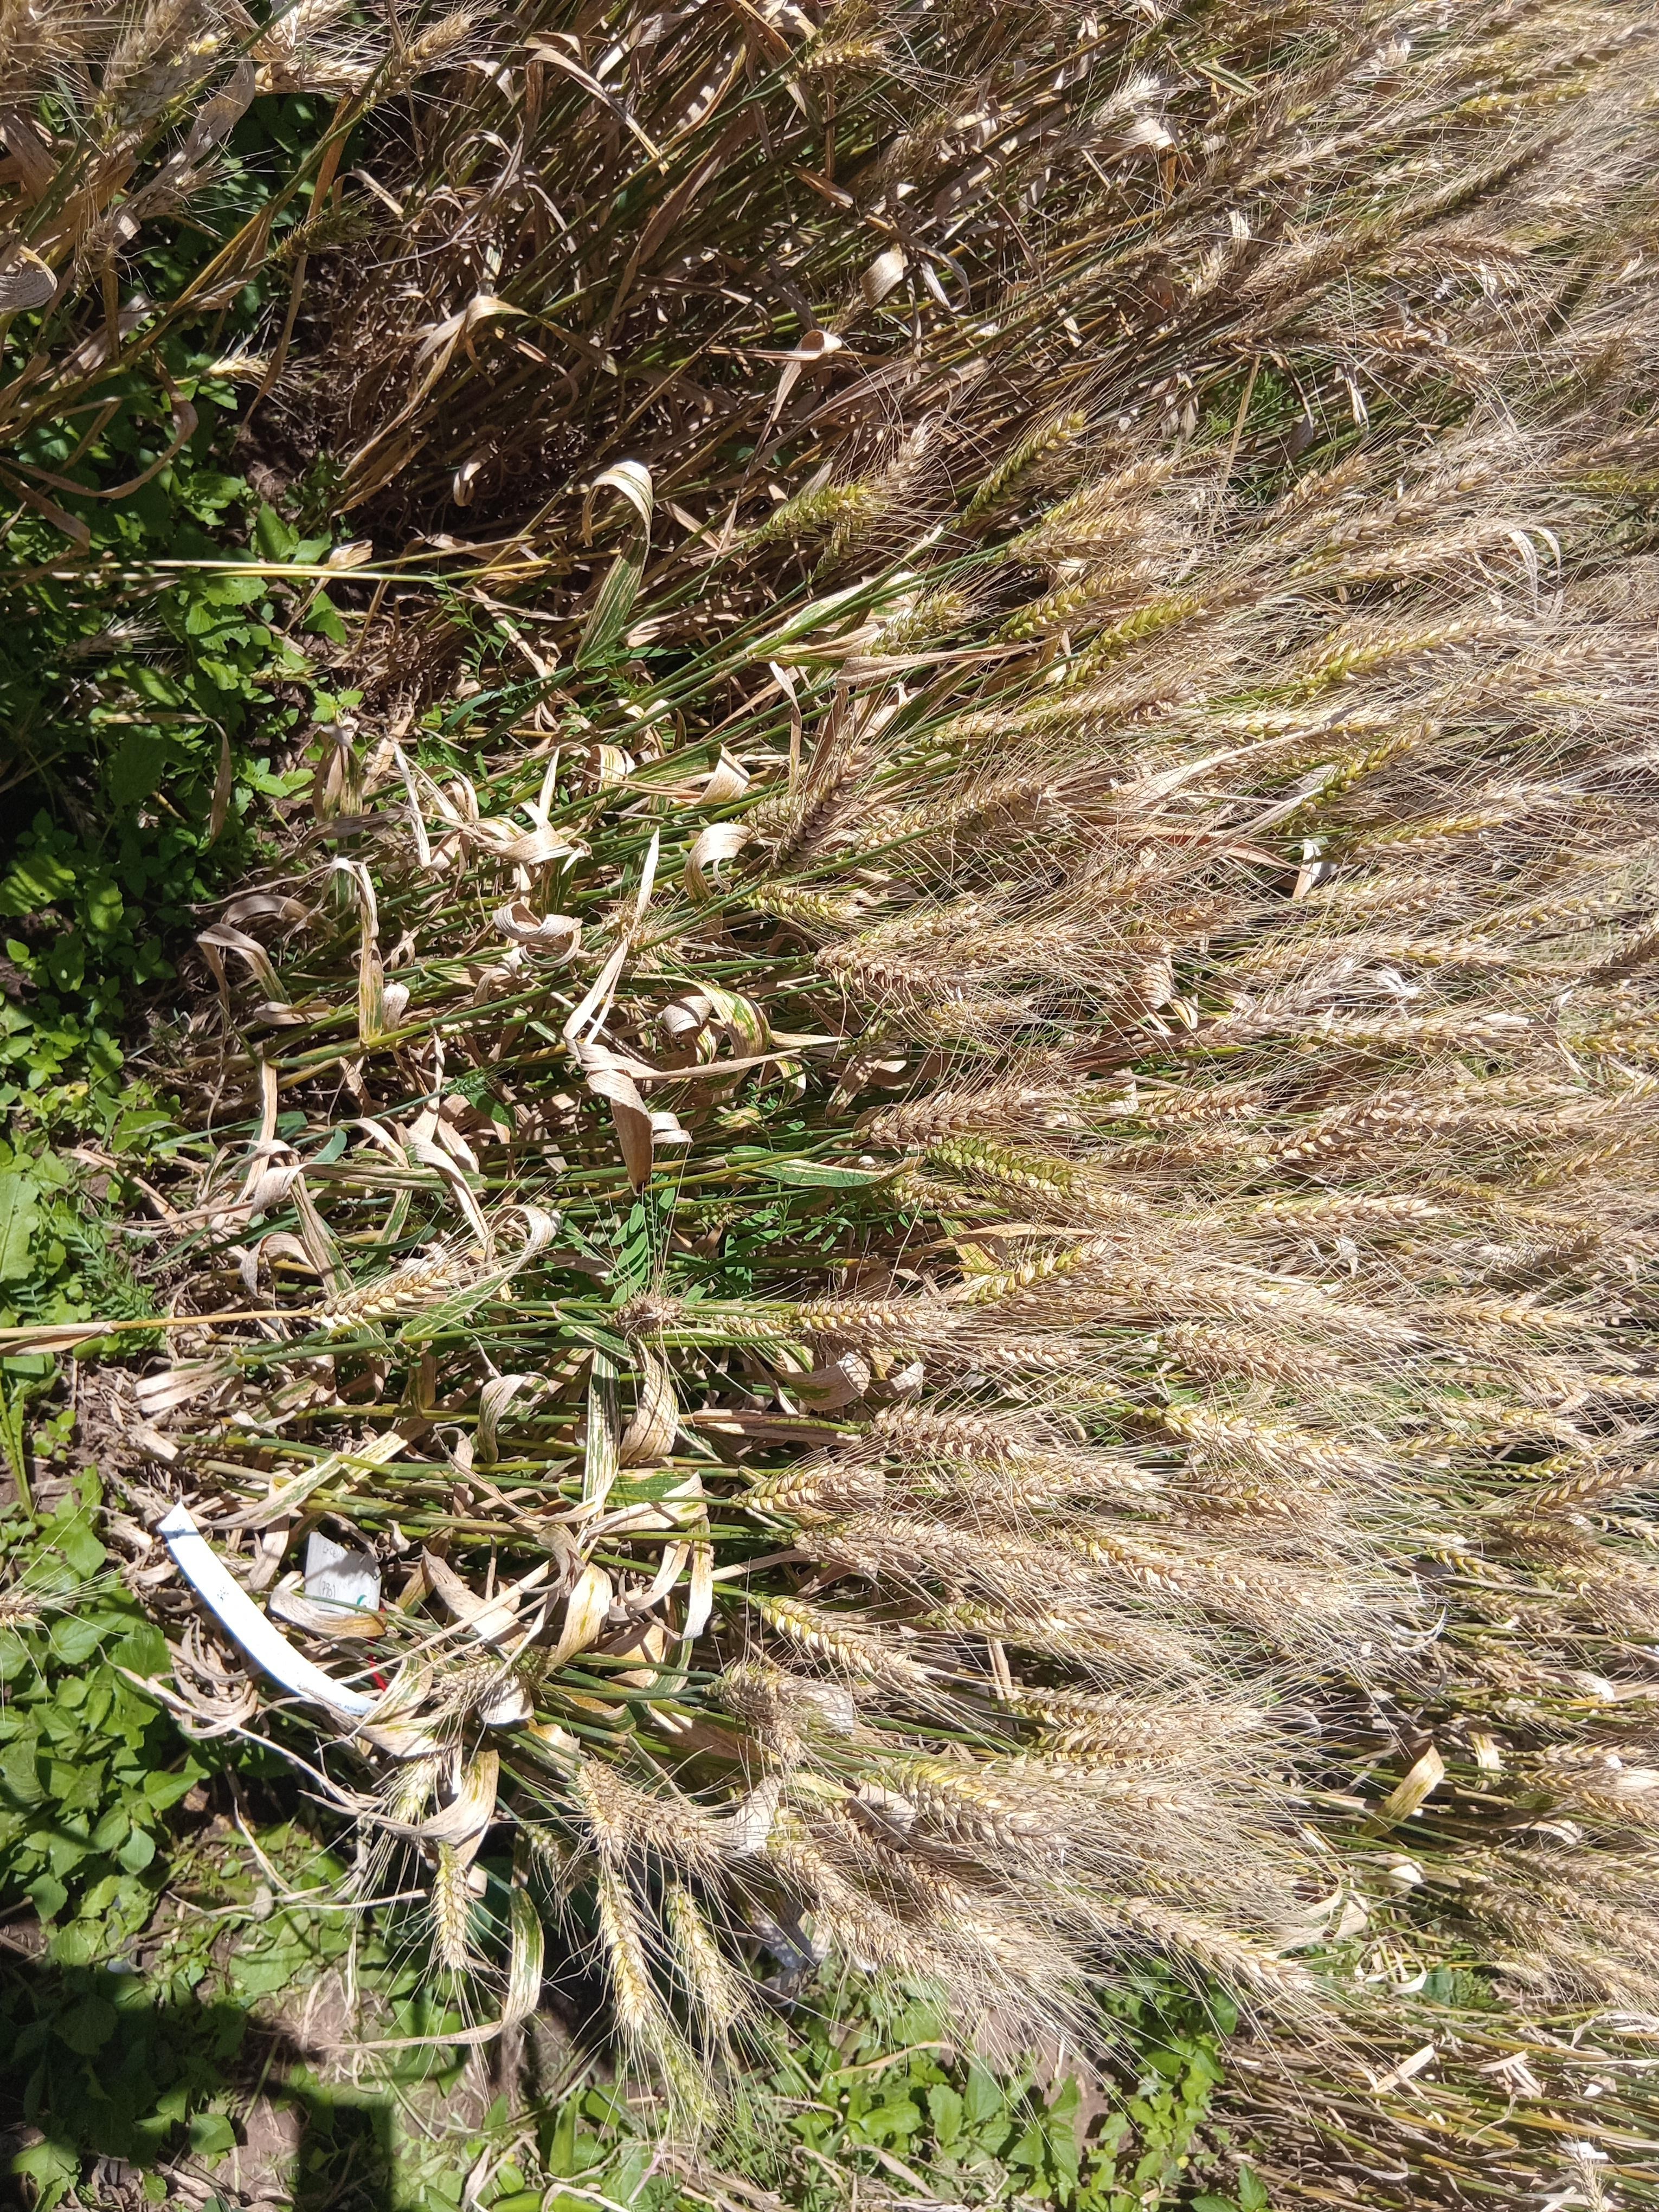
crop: wheat
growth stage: maturity
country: Kenya
